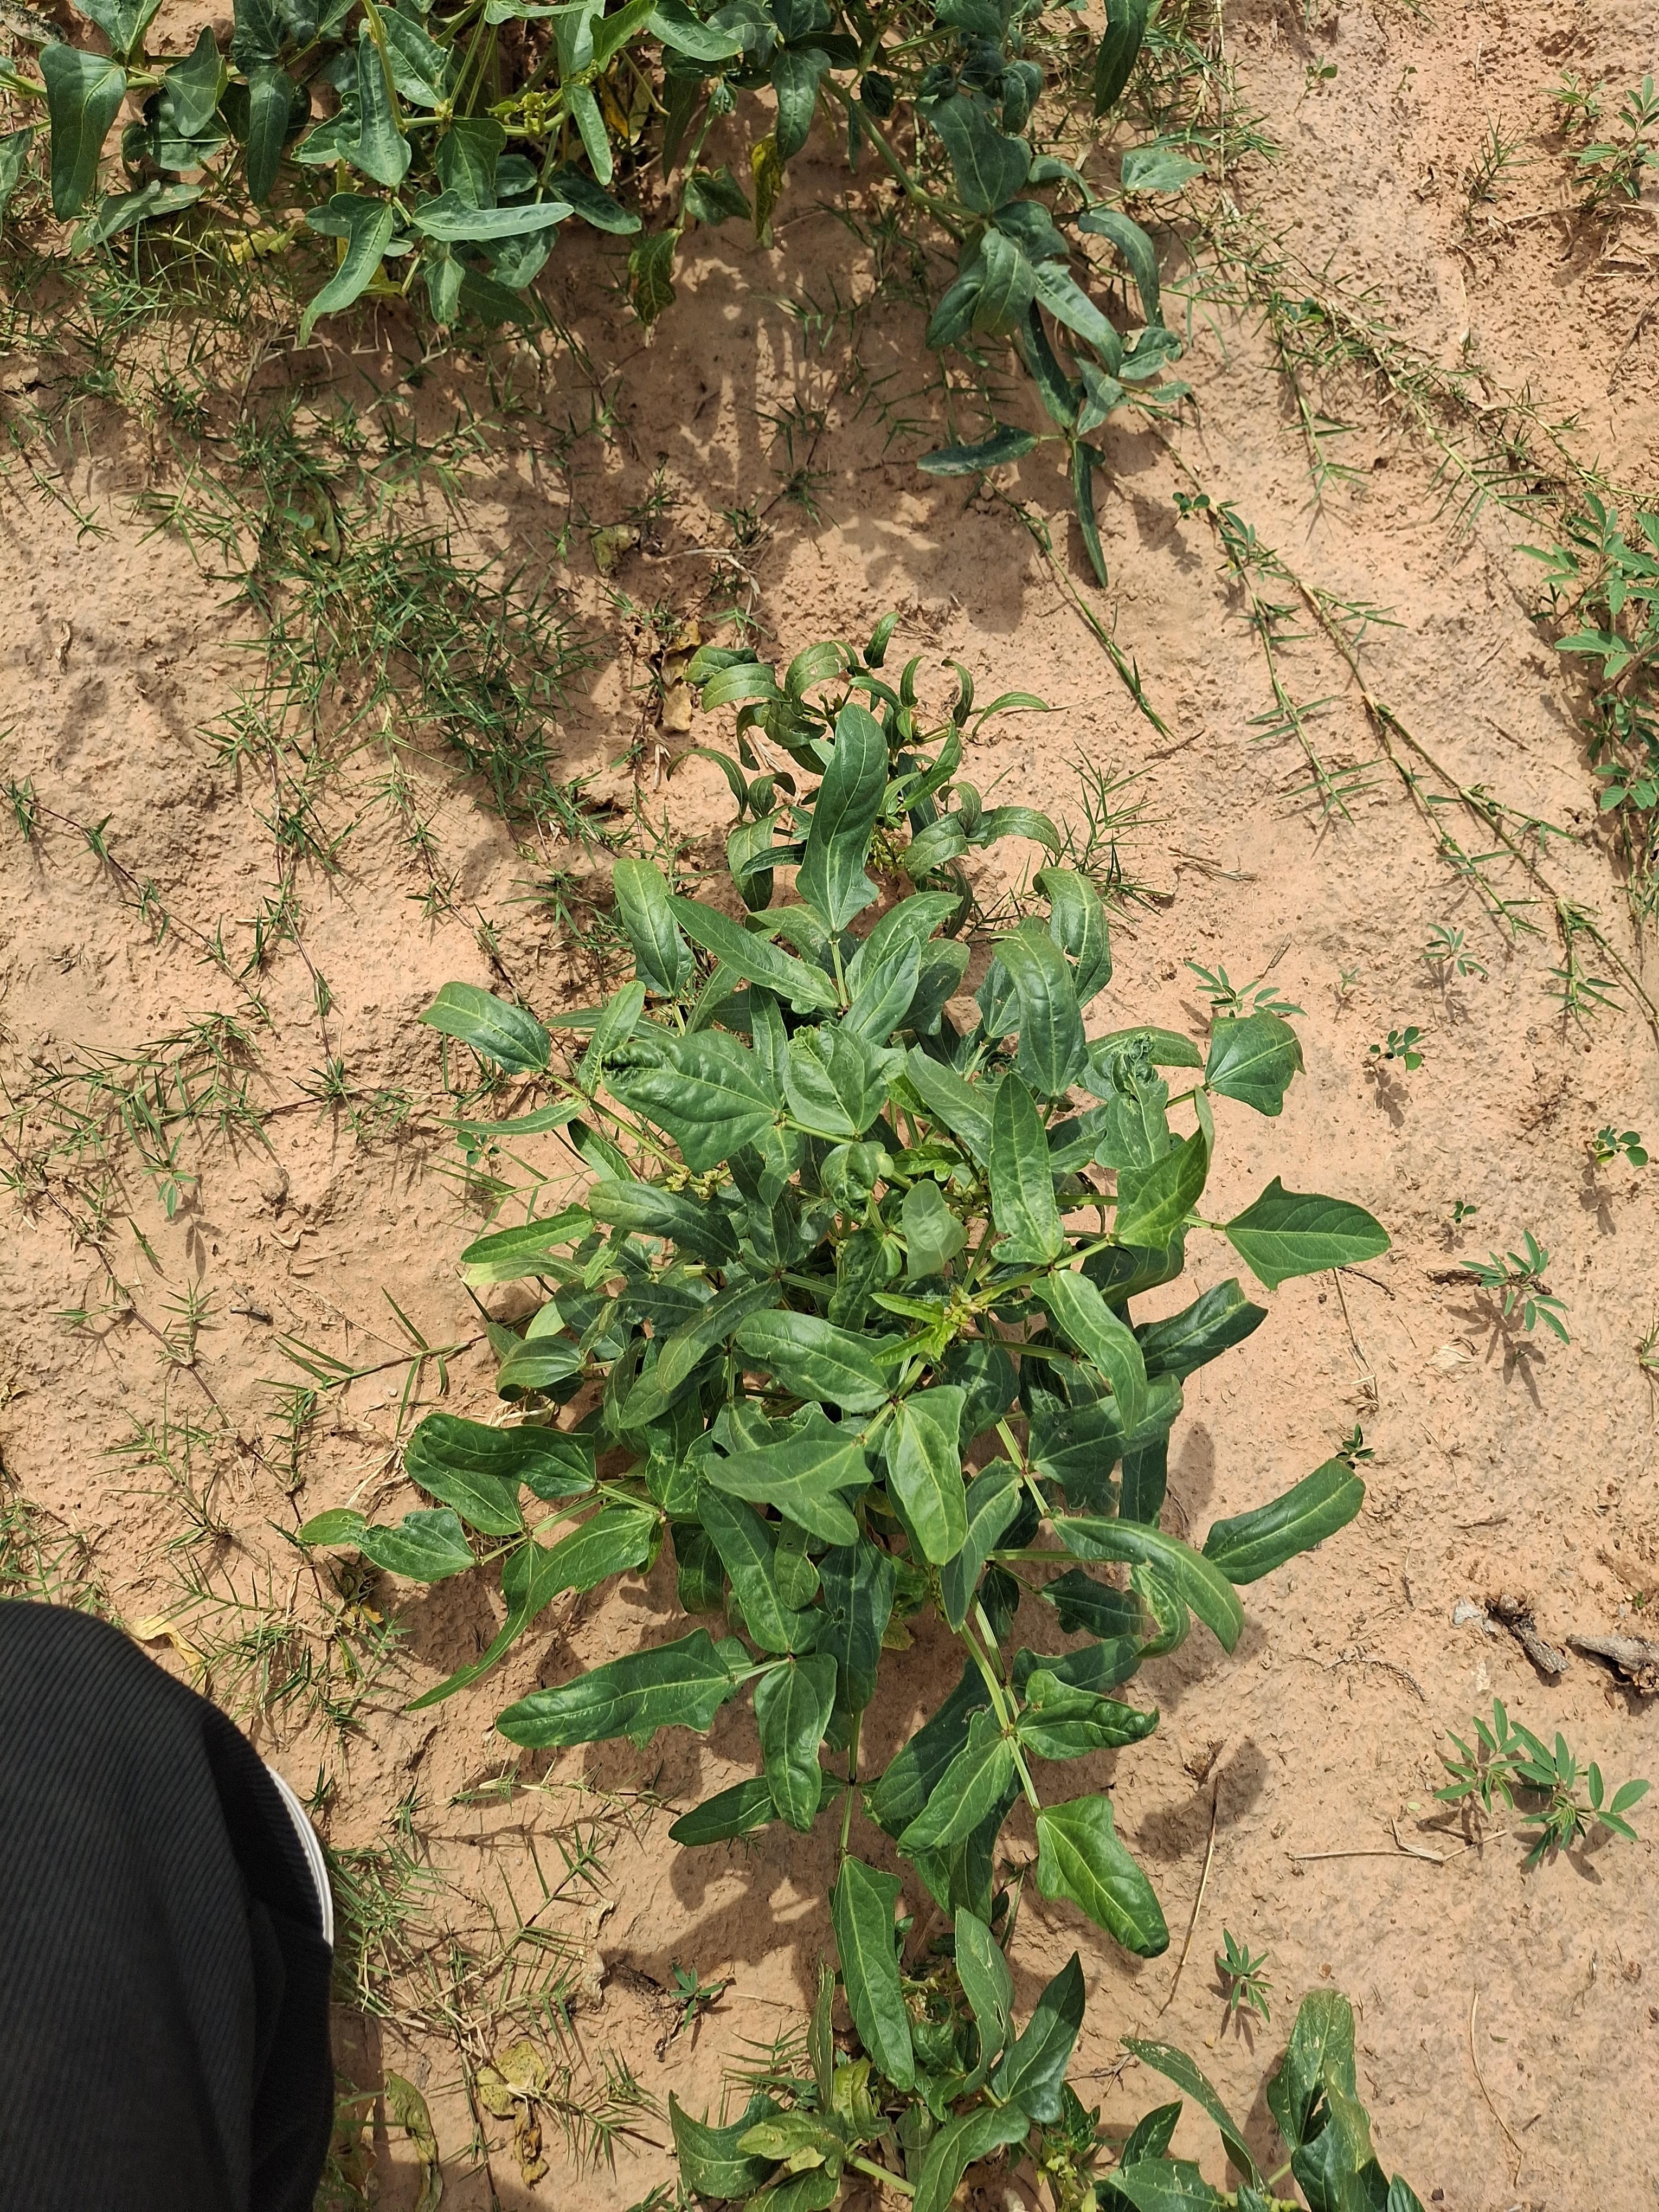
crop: cowpea
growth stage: harvest maturity
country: Nigeria
